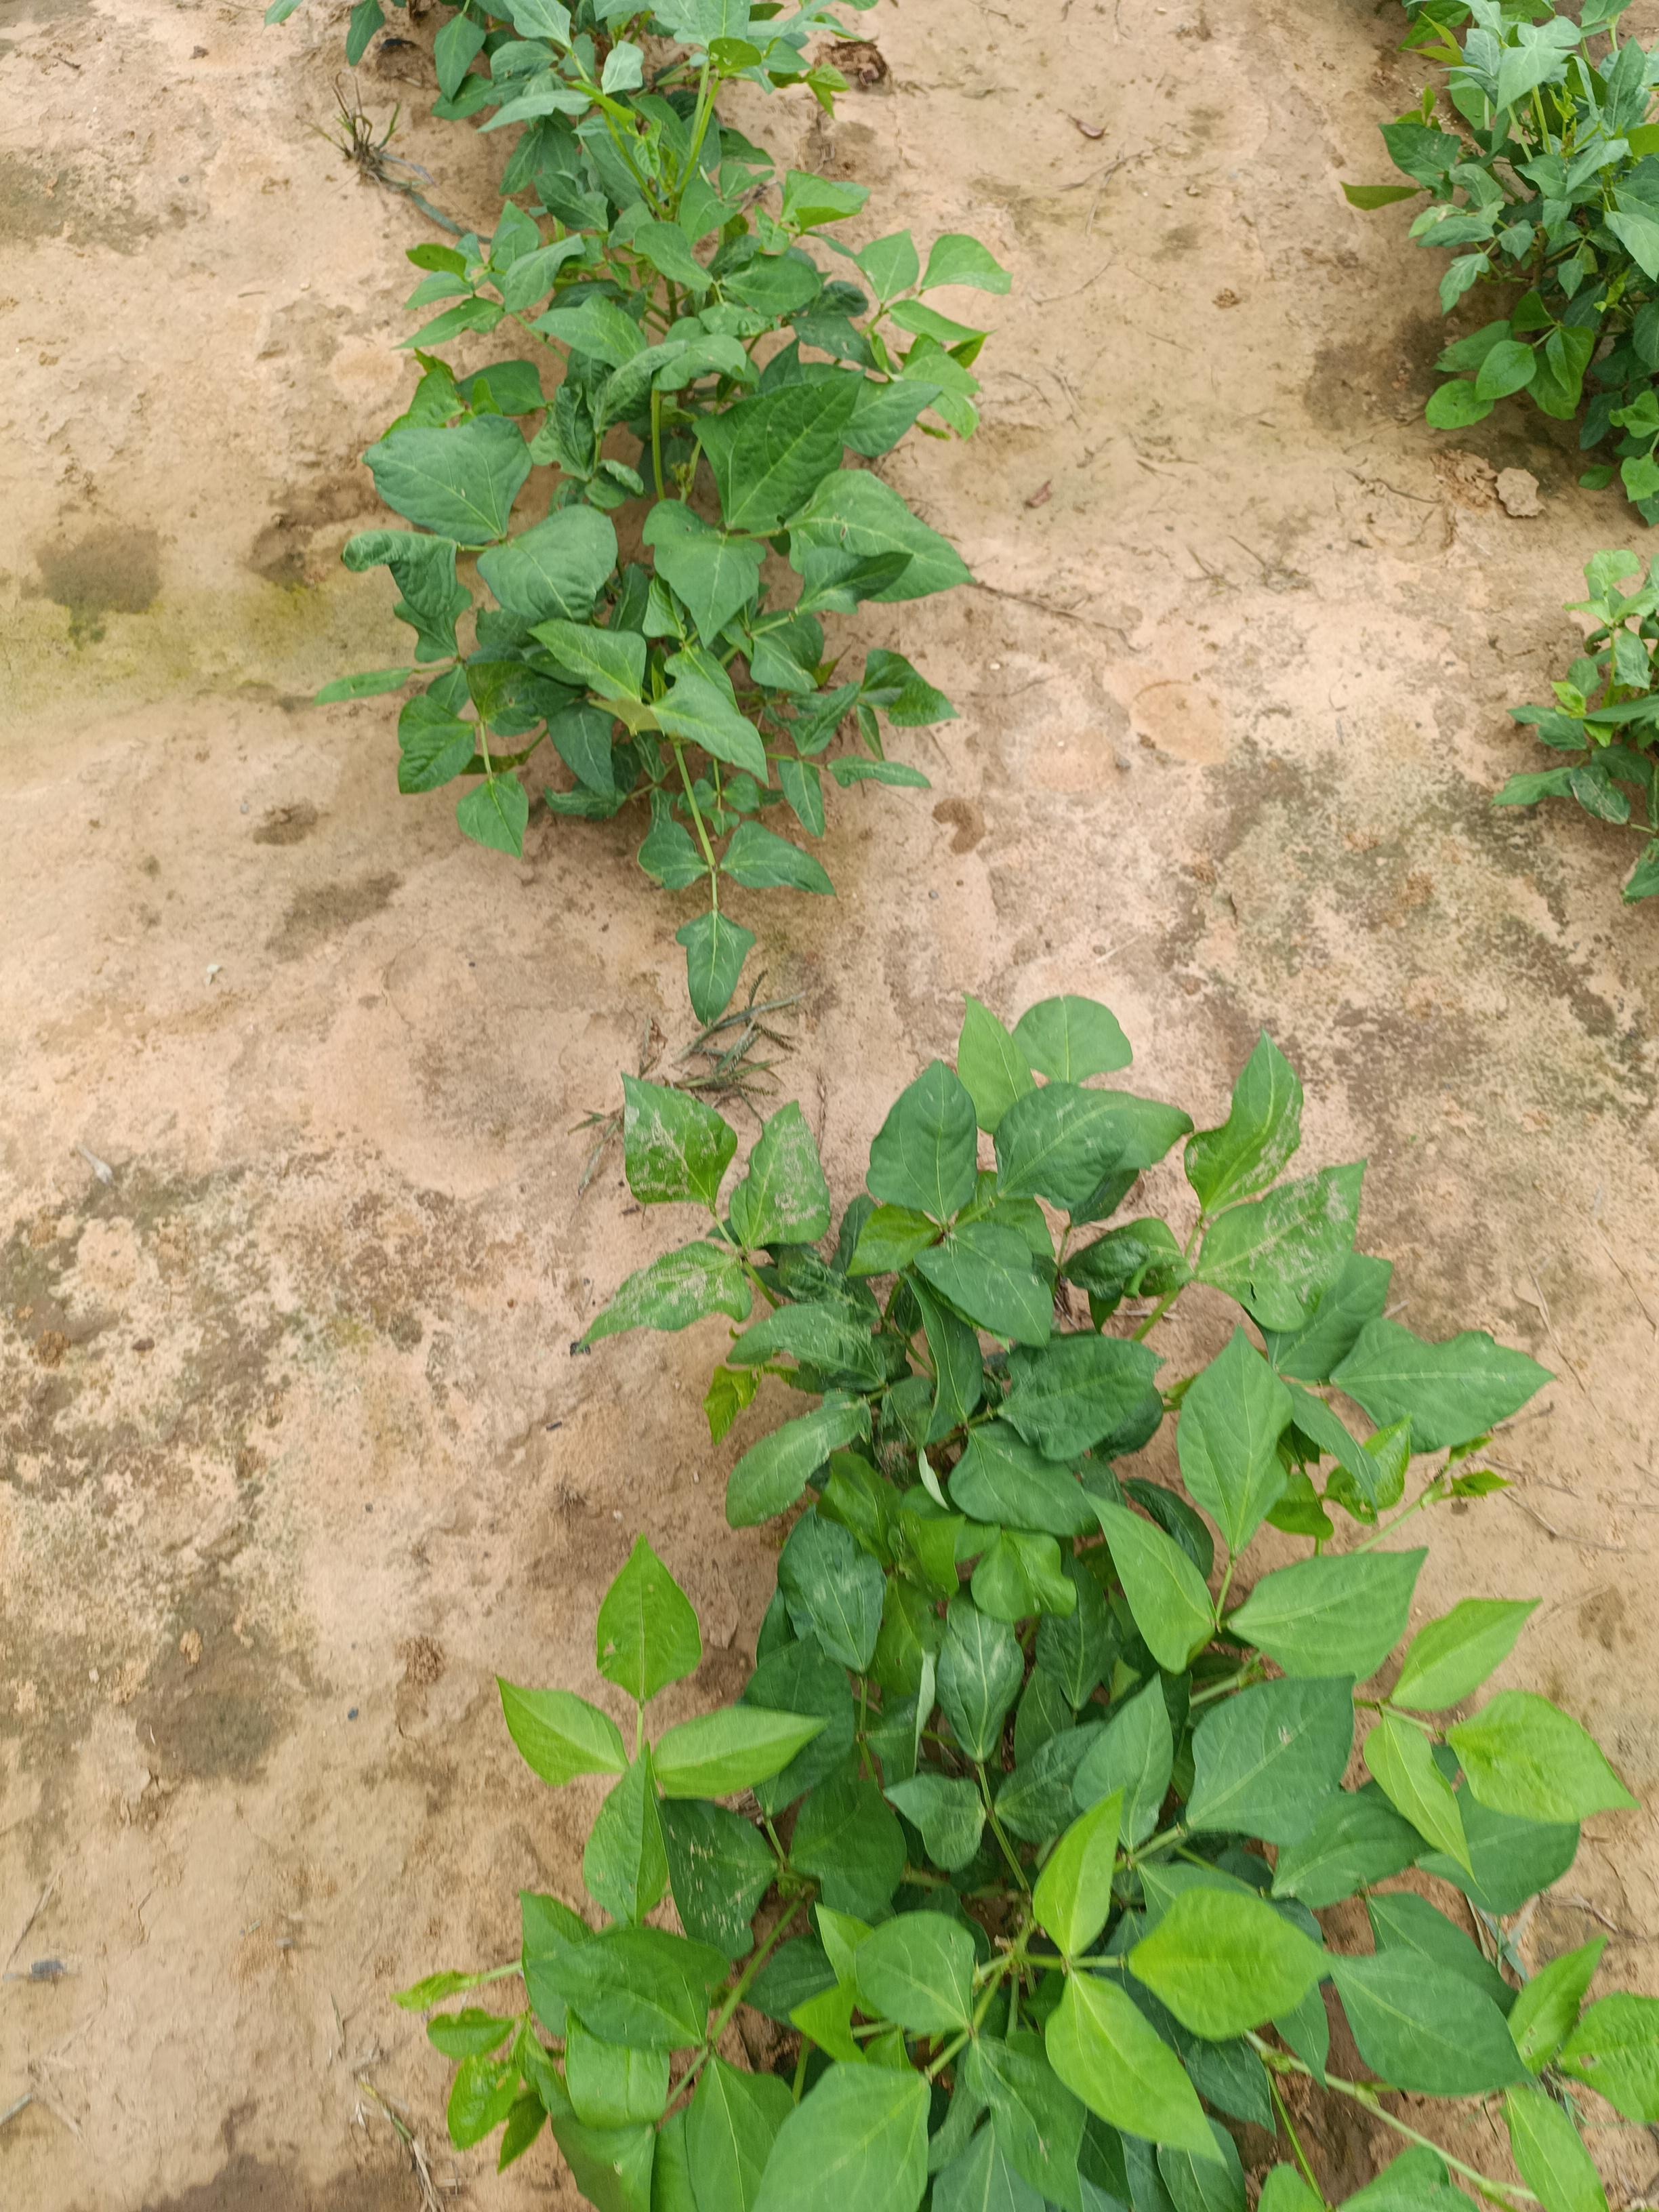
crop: cowpea
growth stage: emergence
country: Nigeria
